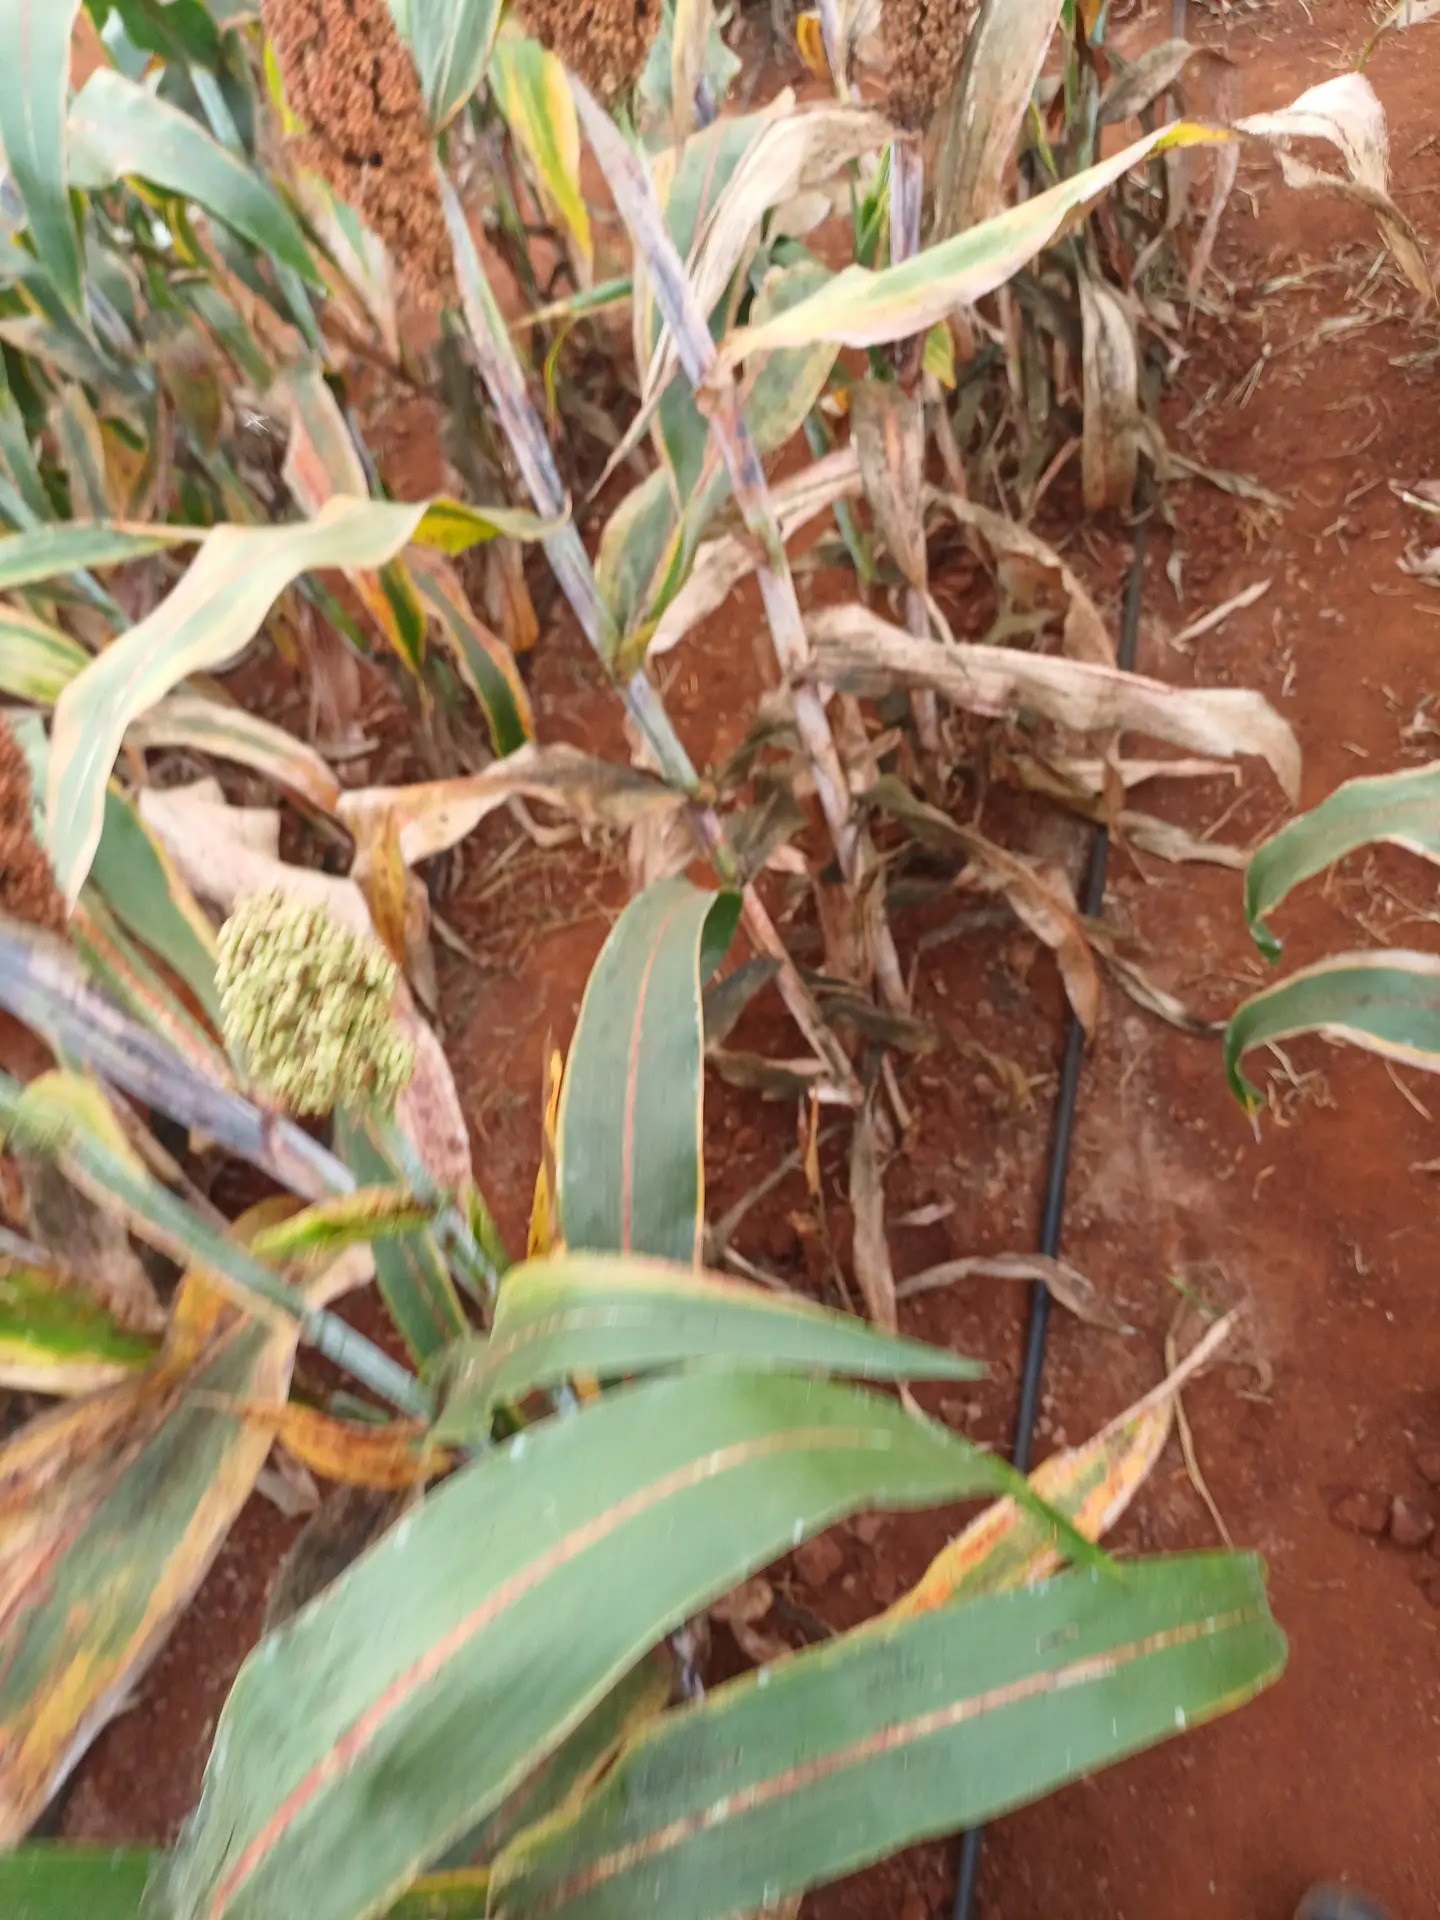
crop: sorghum
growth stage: filling grain
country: Kenya
